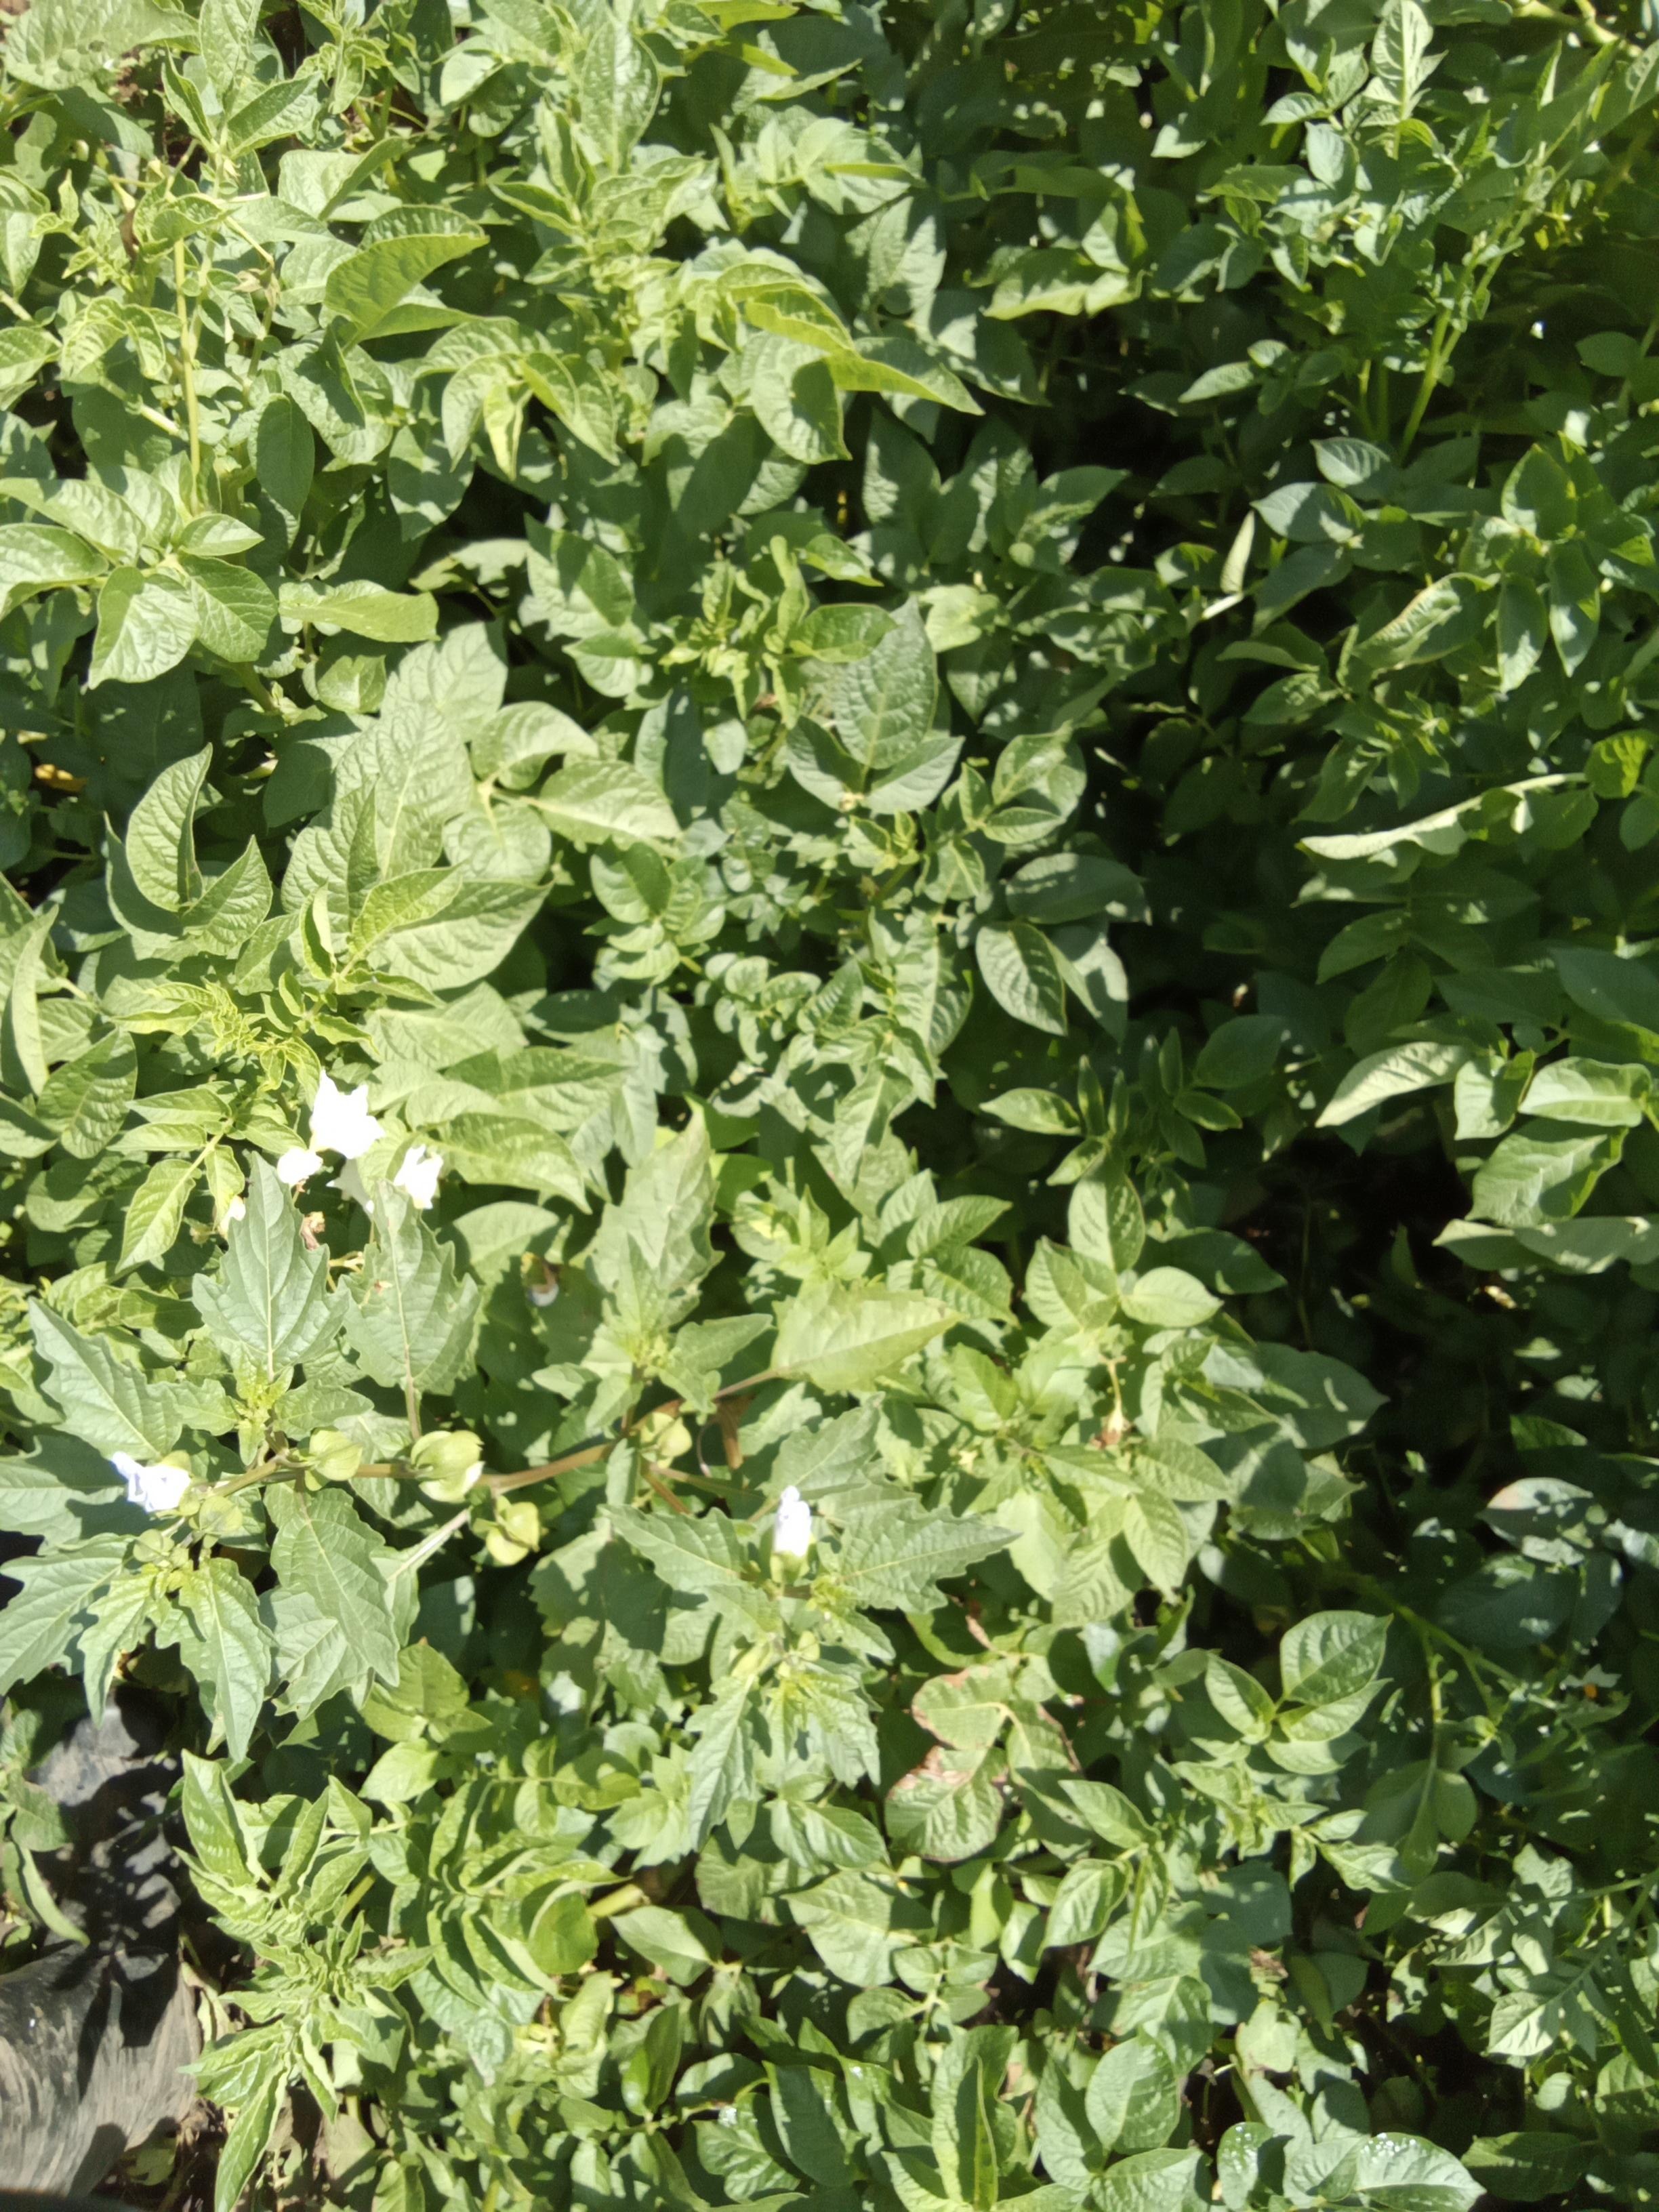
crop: potato
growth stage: flowering
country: Kenya
